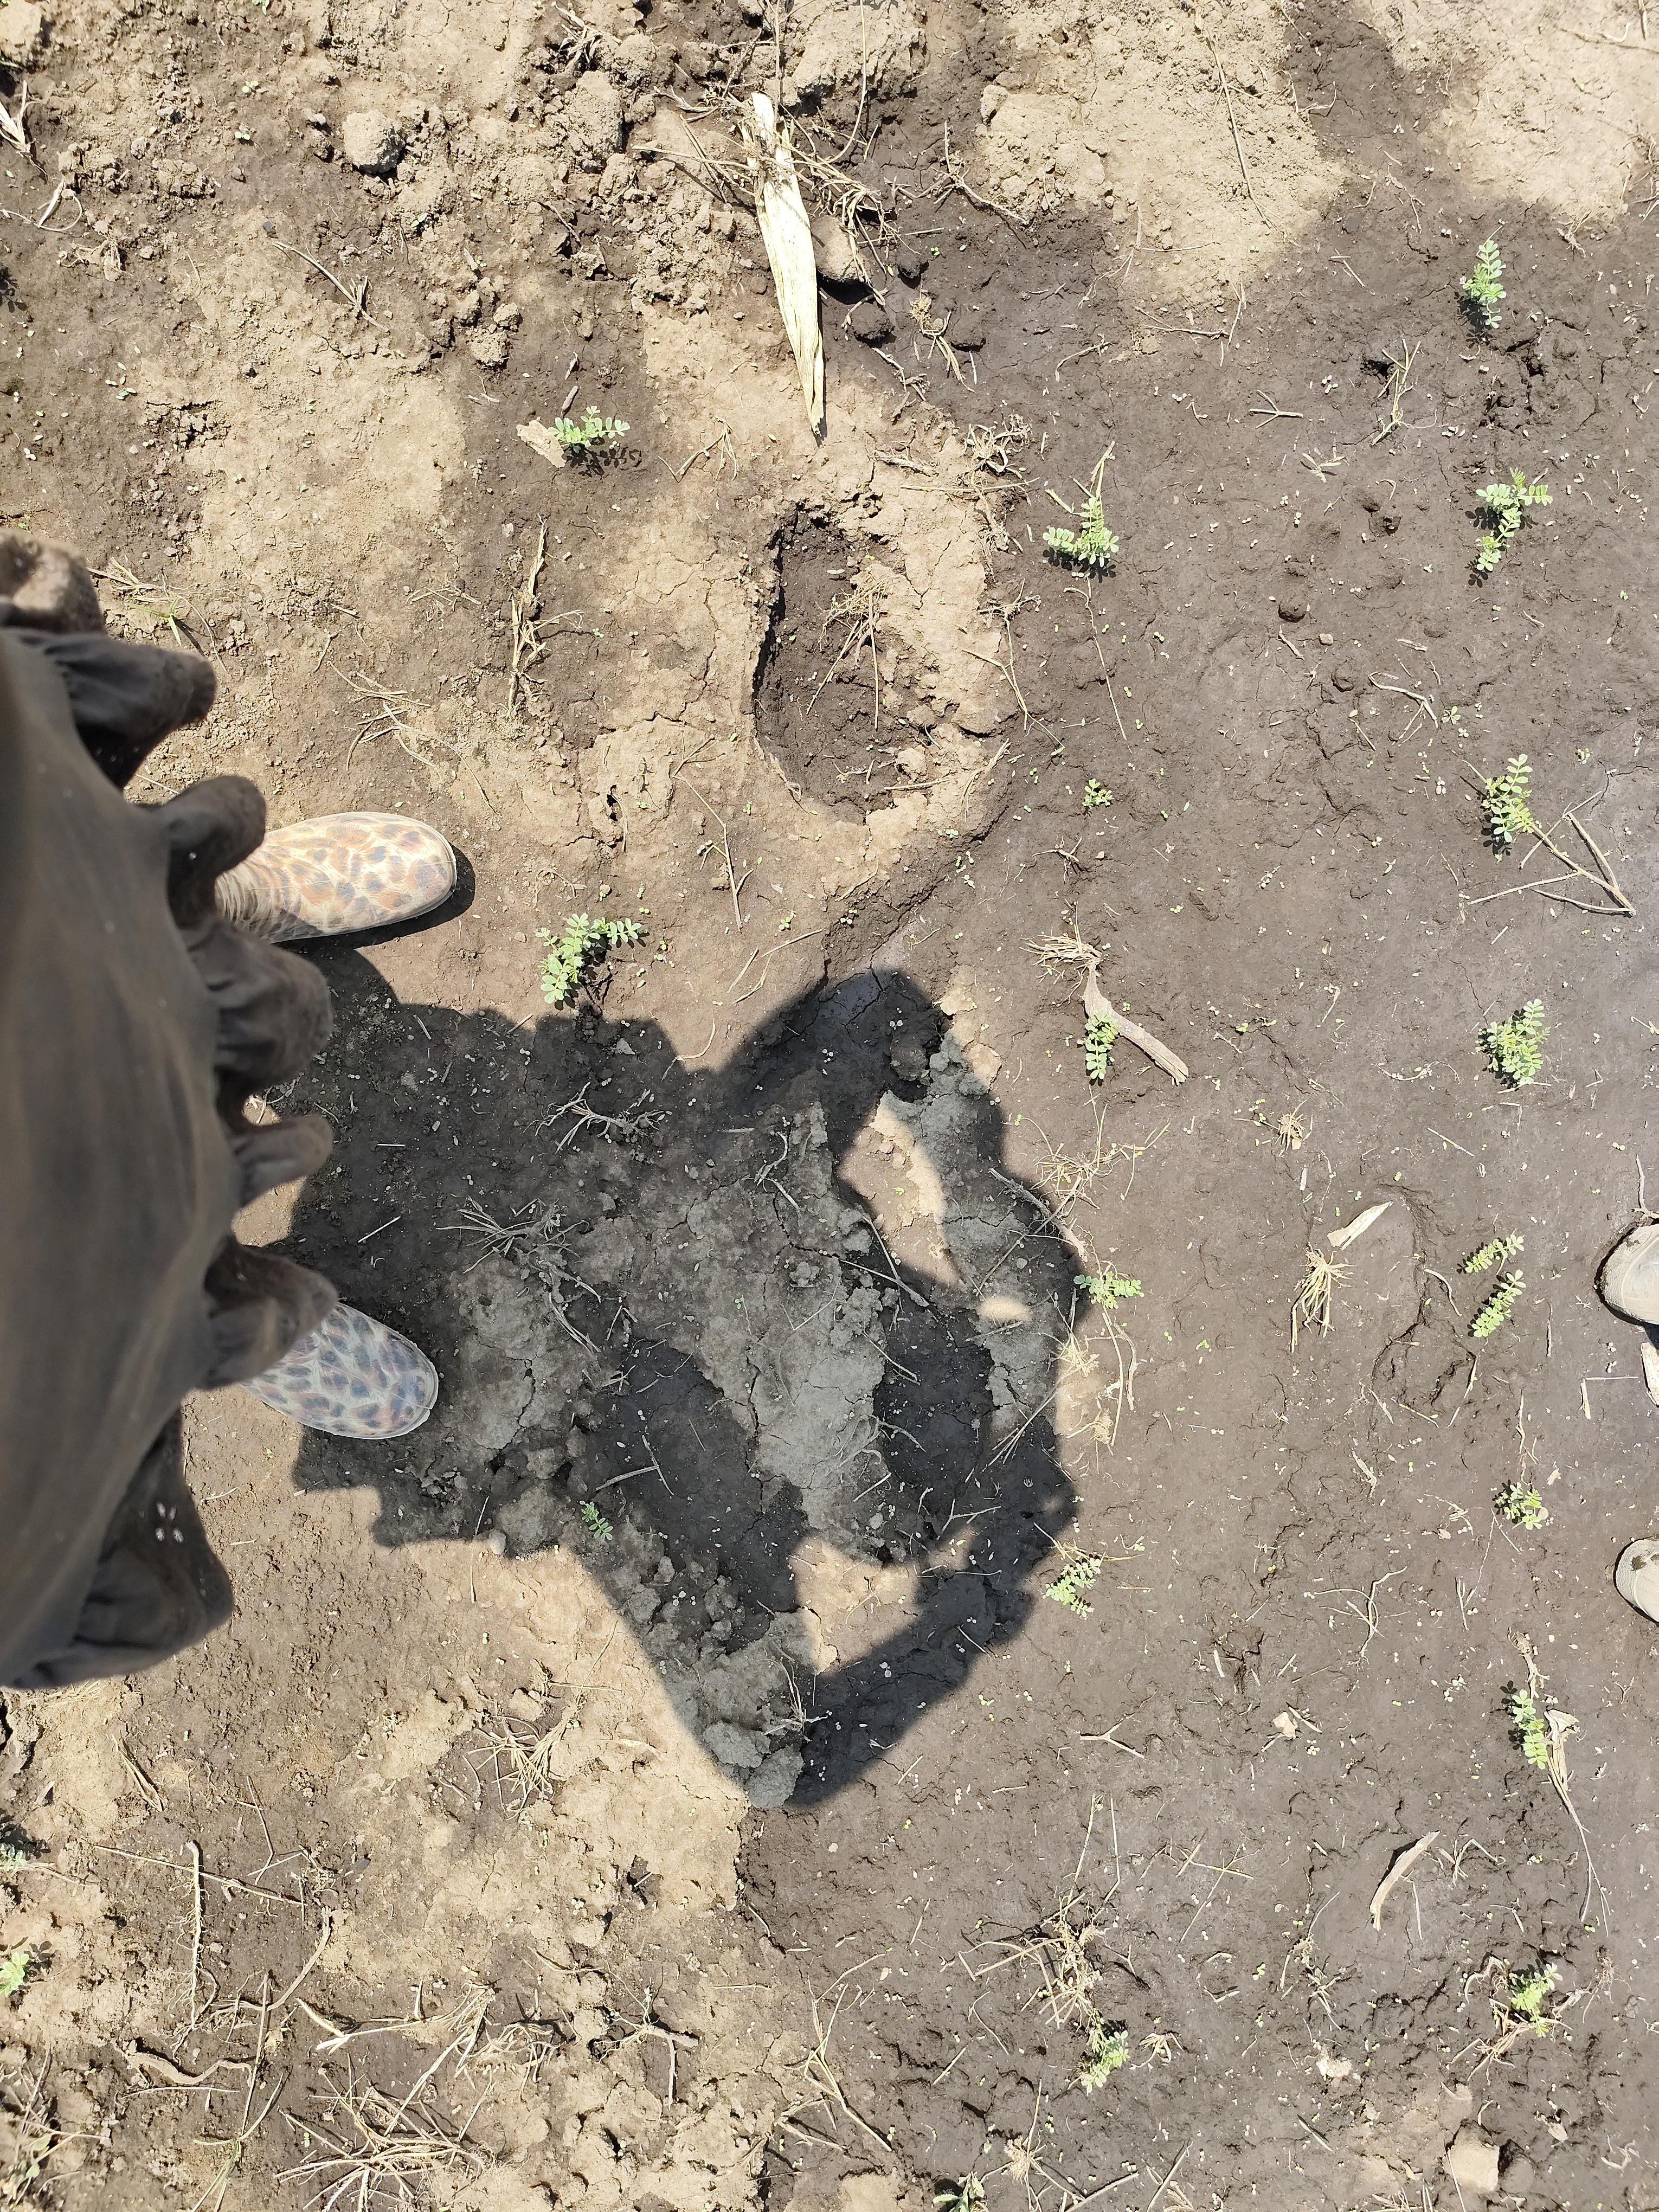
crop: chickpea
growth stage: emergence
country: Tanzania
